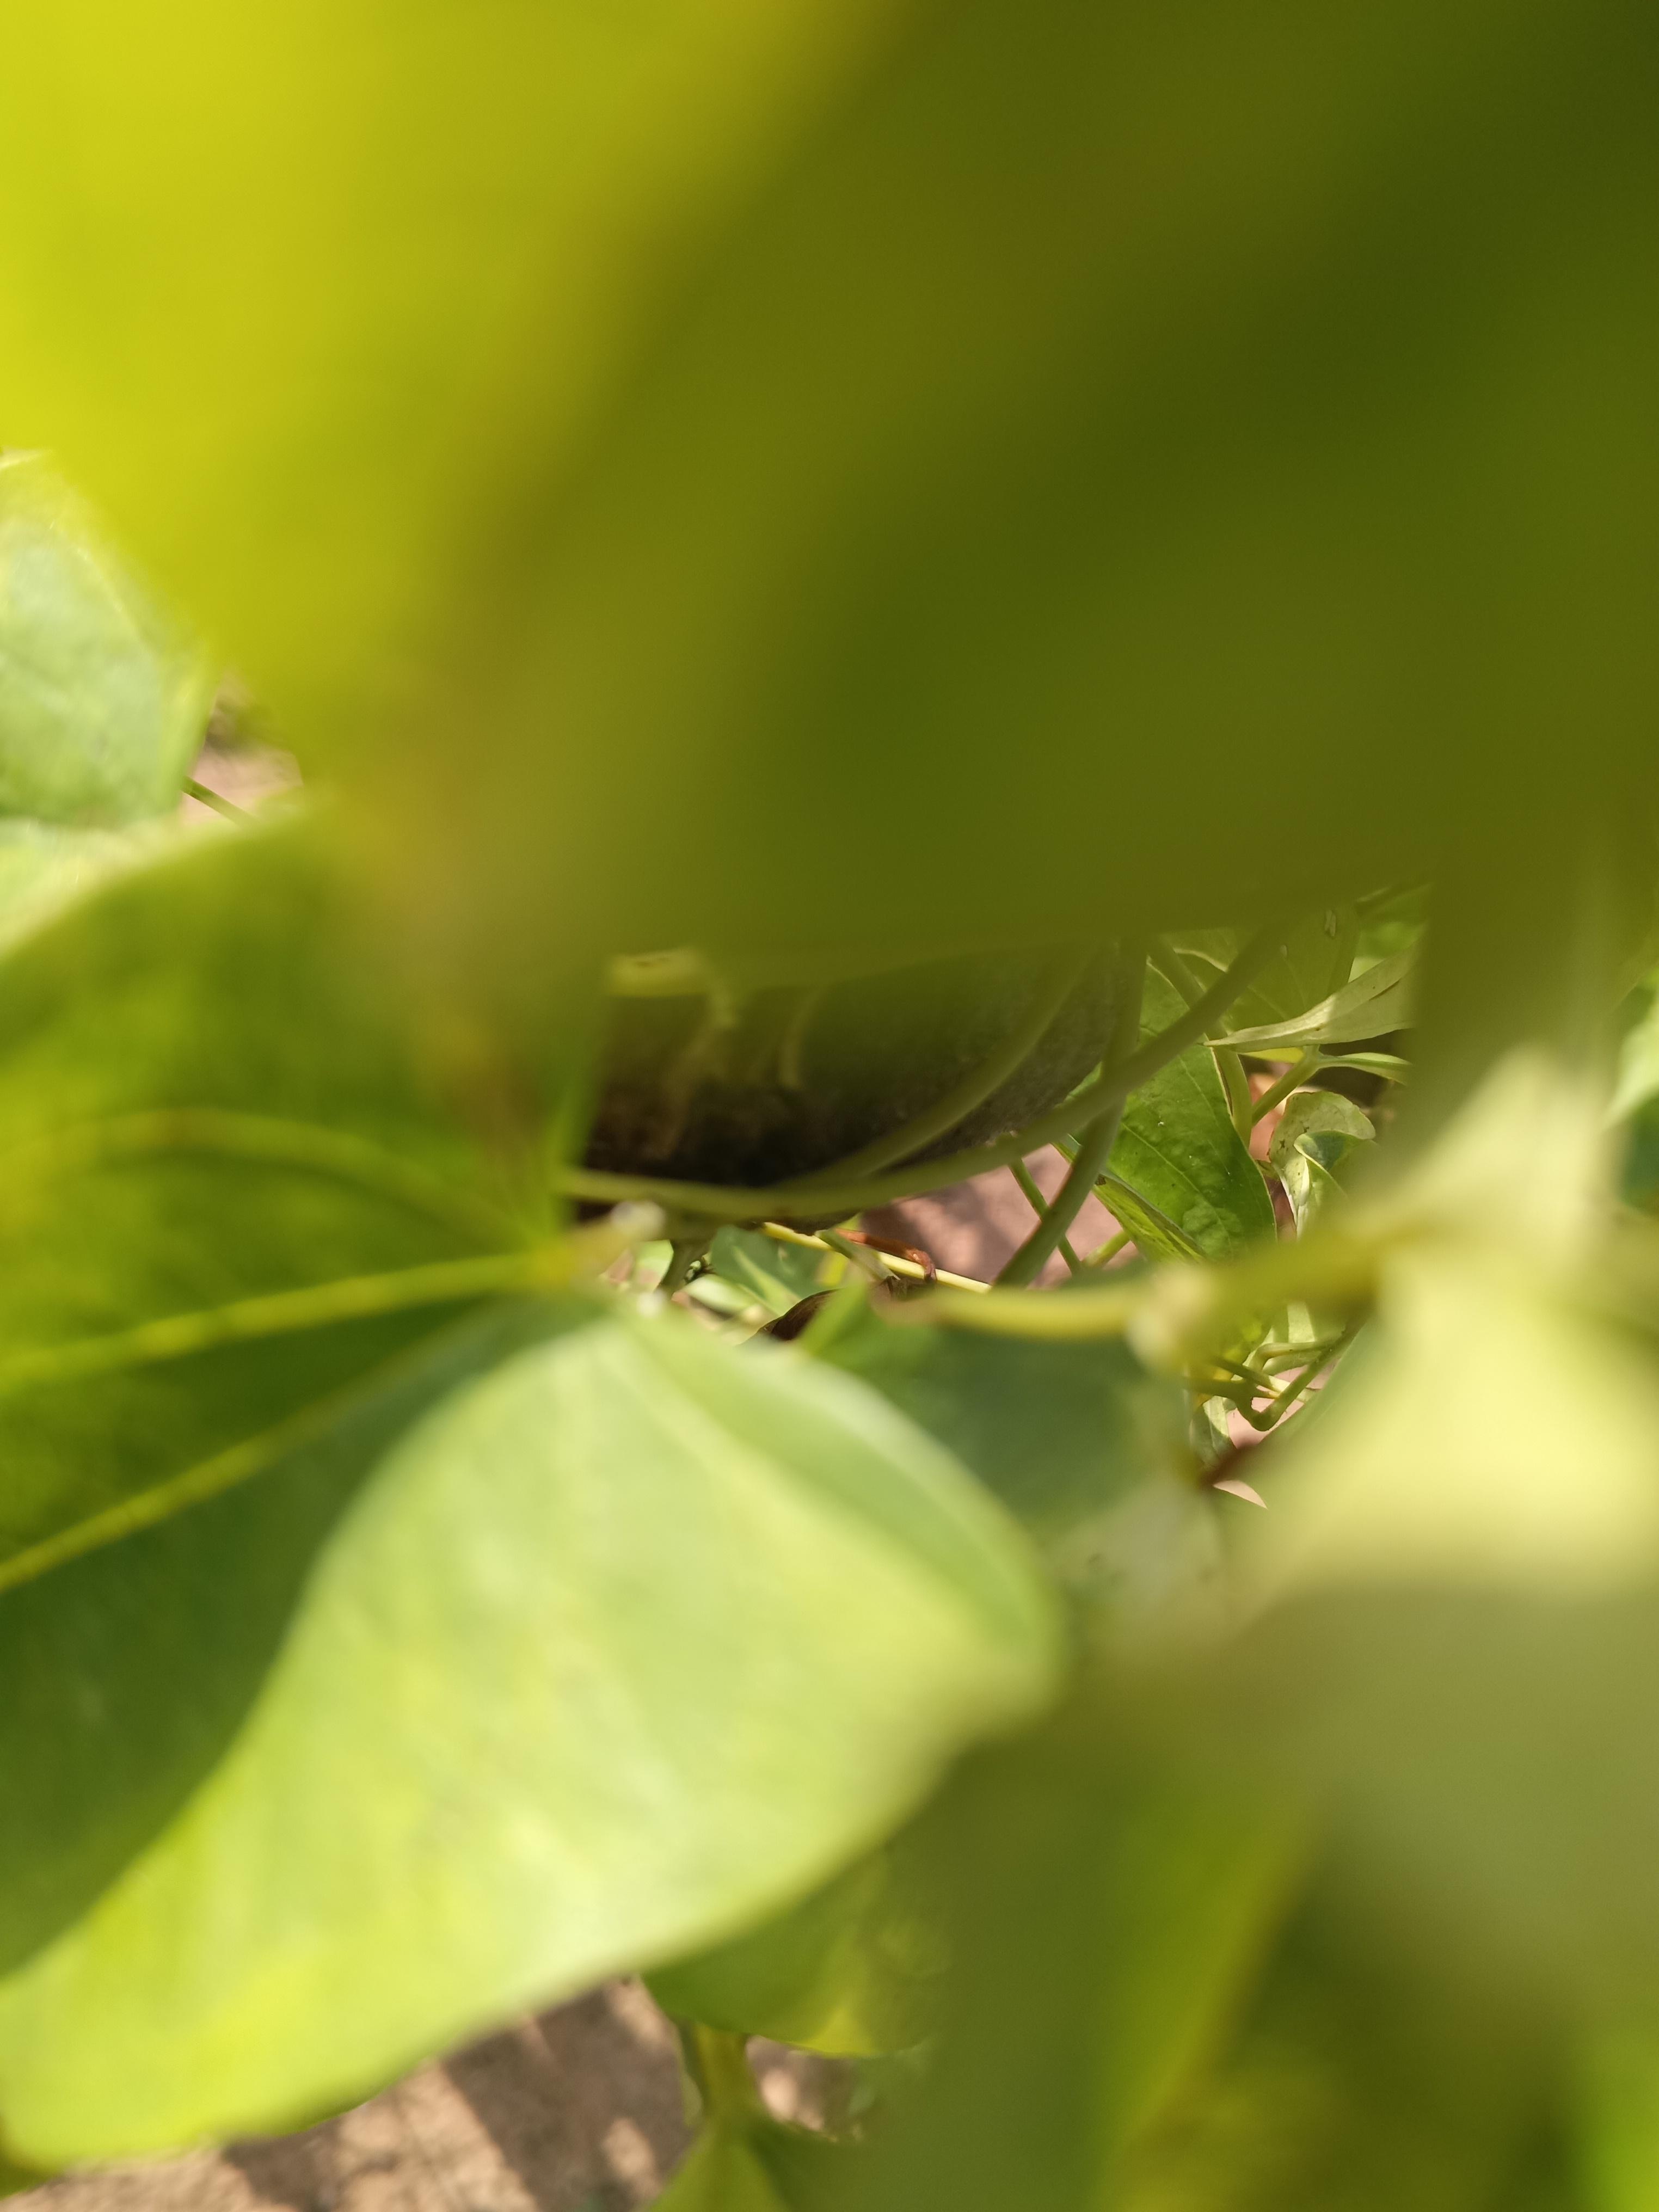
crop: yam
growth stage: vegetative
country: Nigeria
